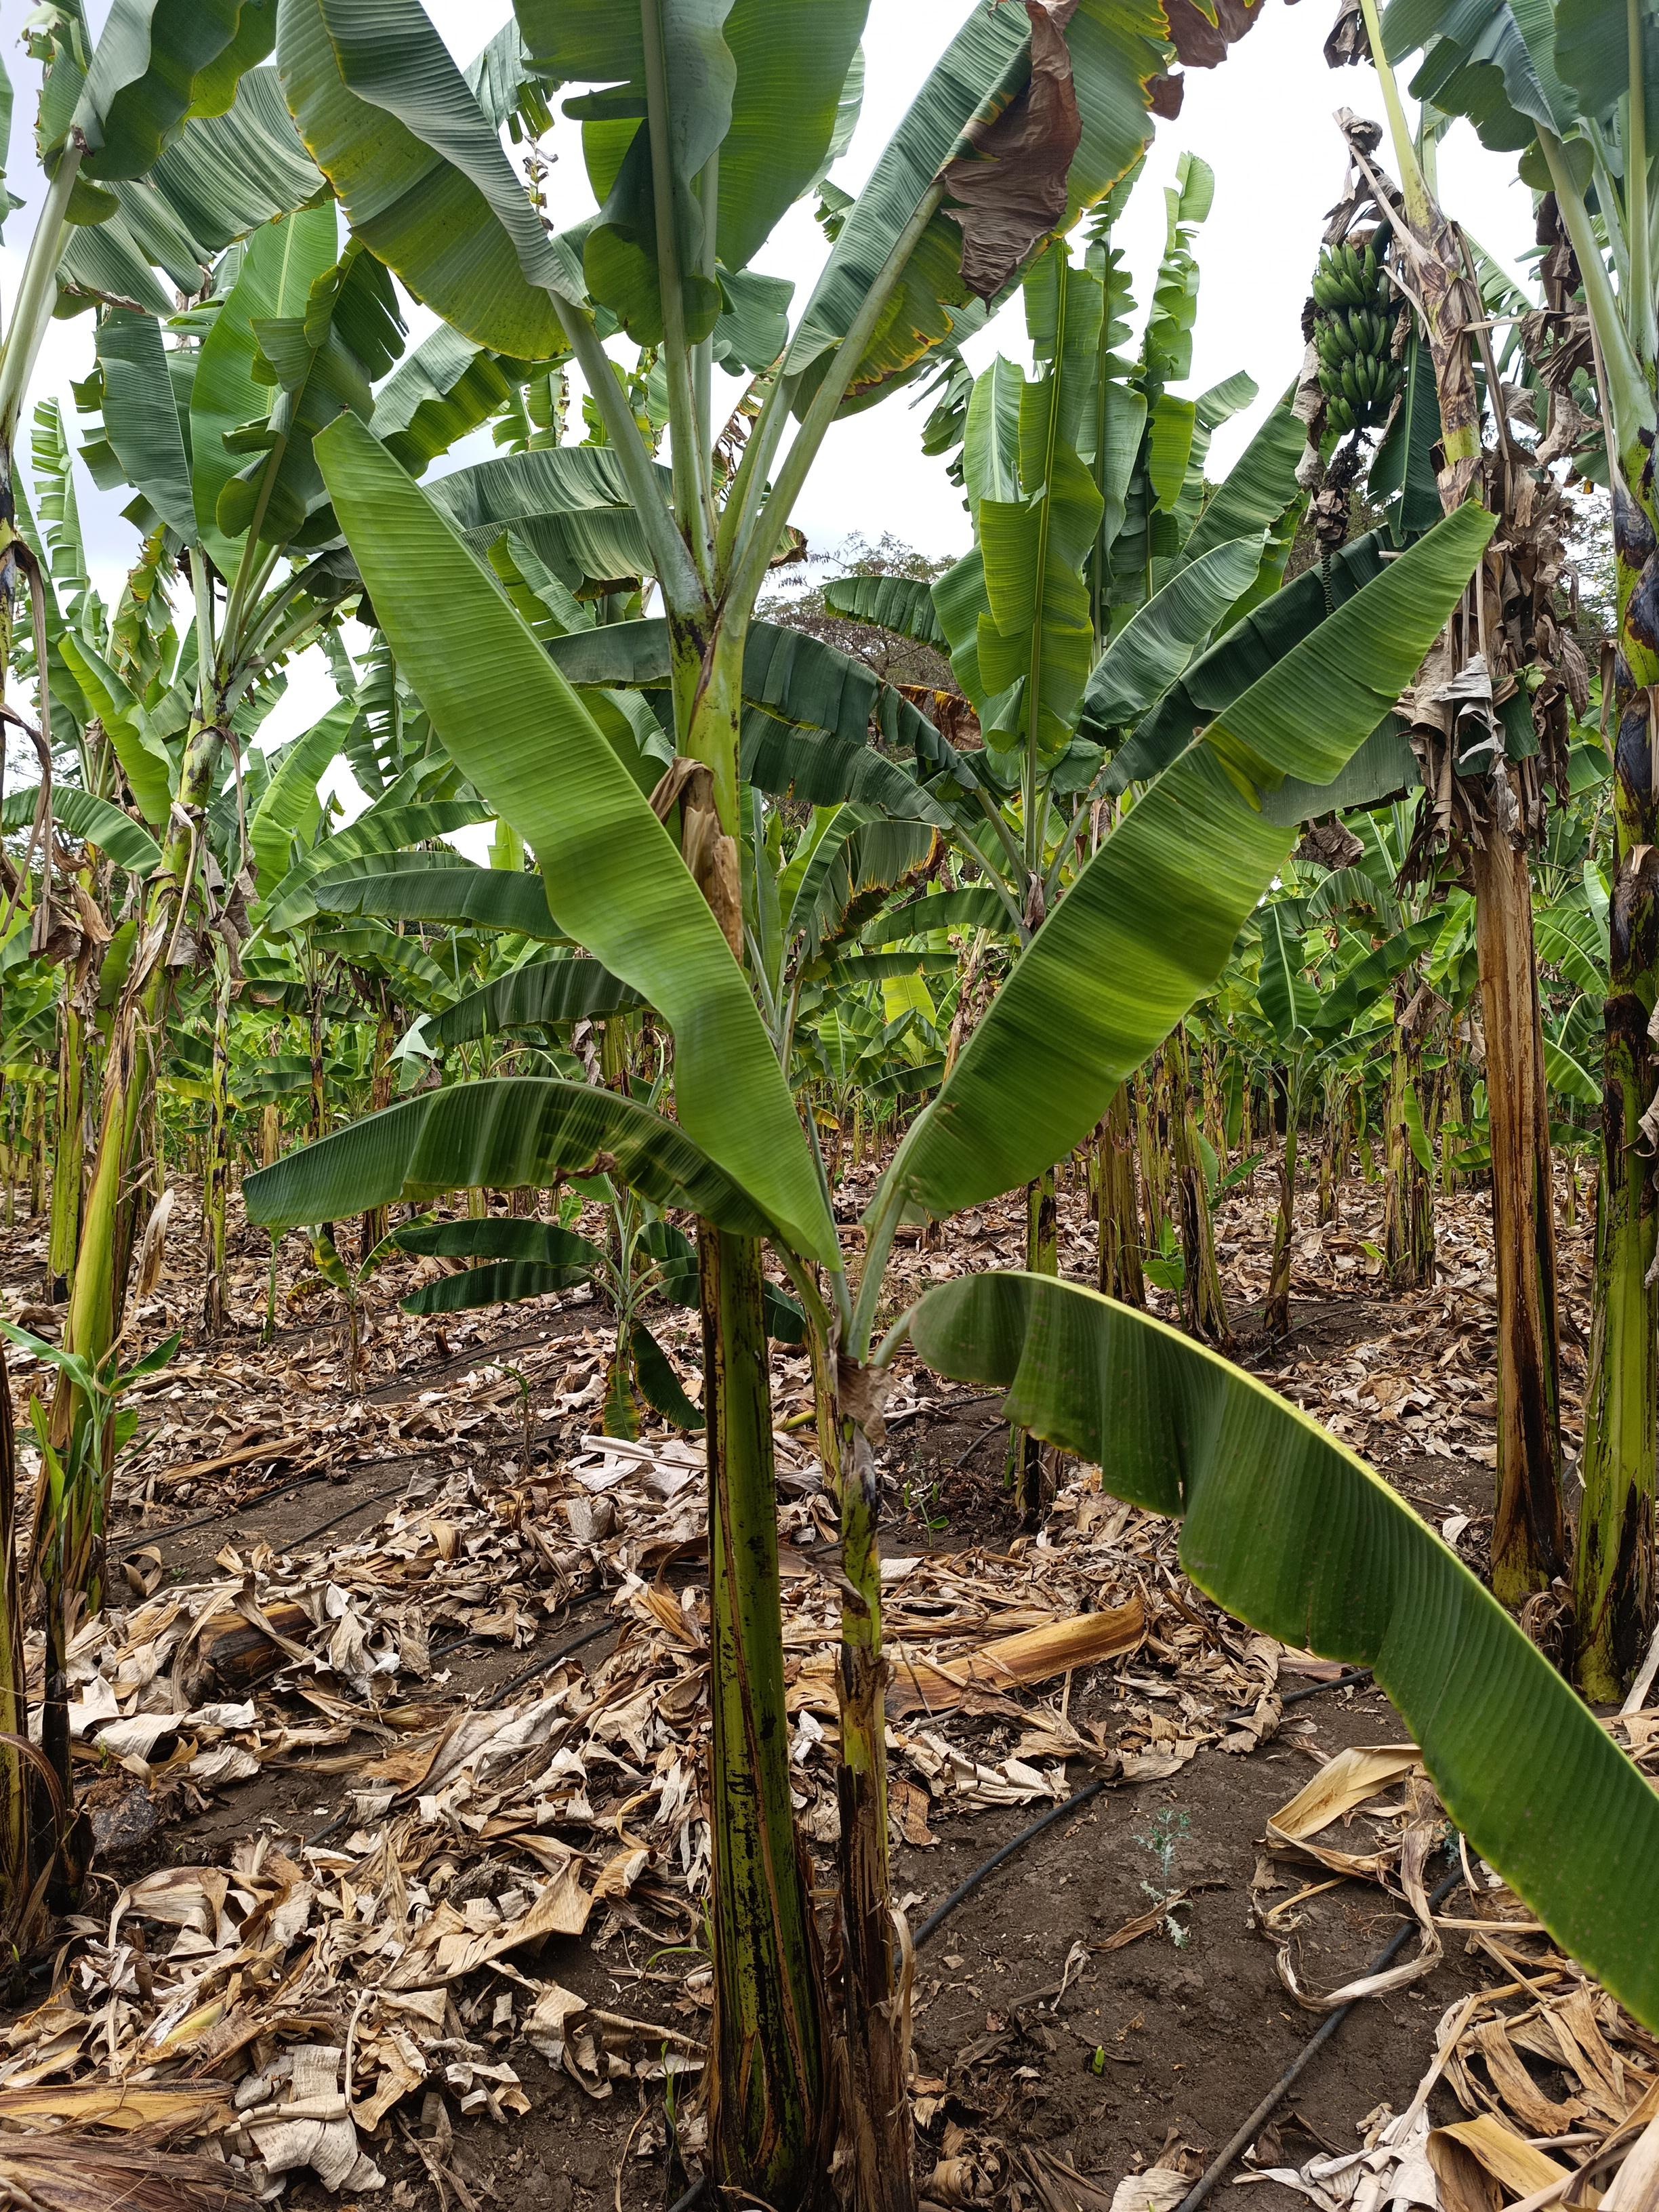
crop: banana
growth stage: vegetative
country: Tanzania
